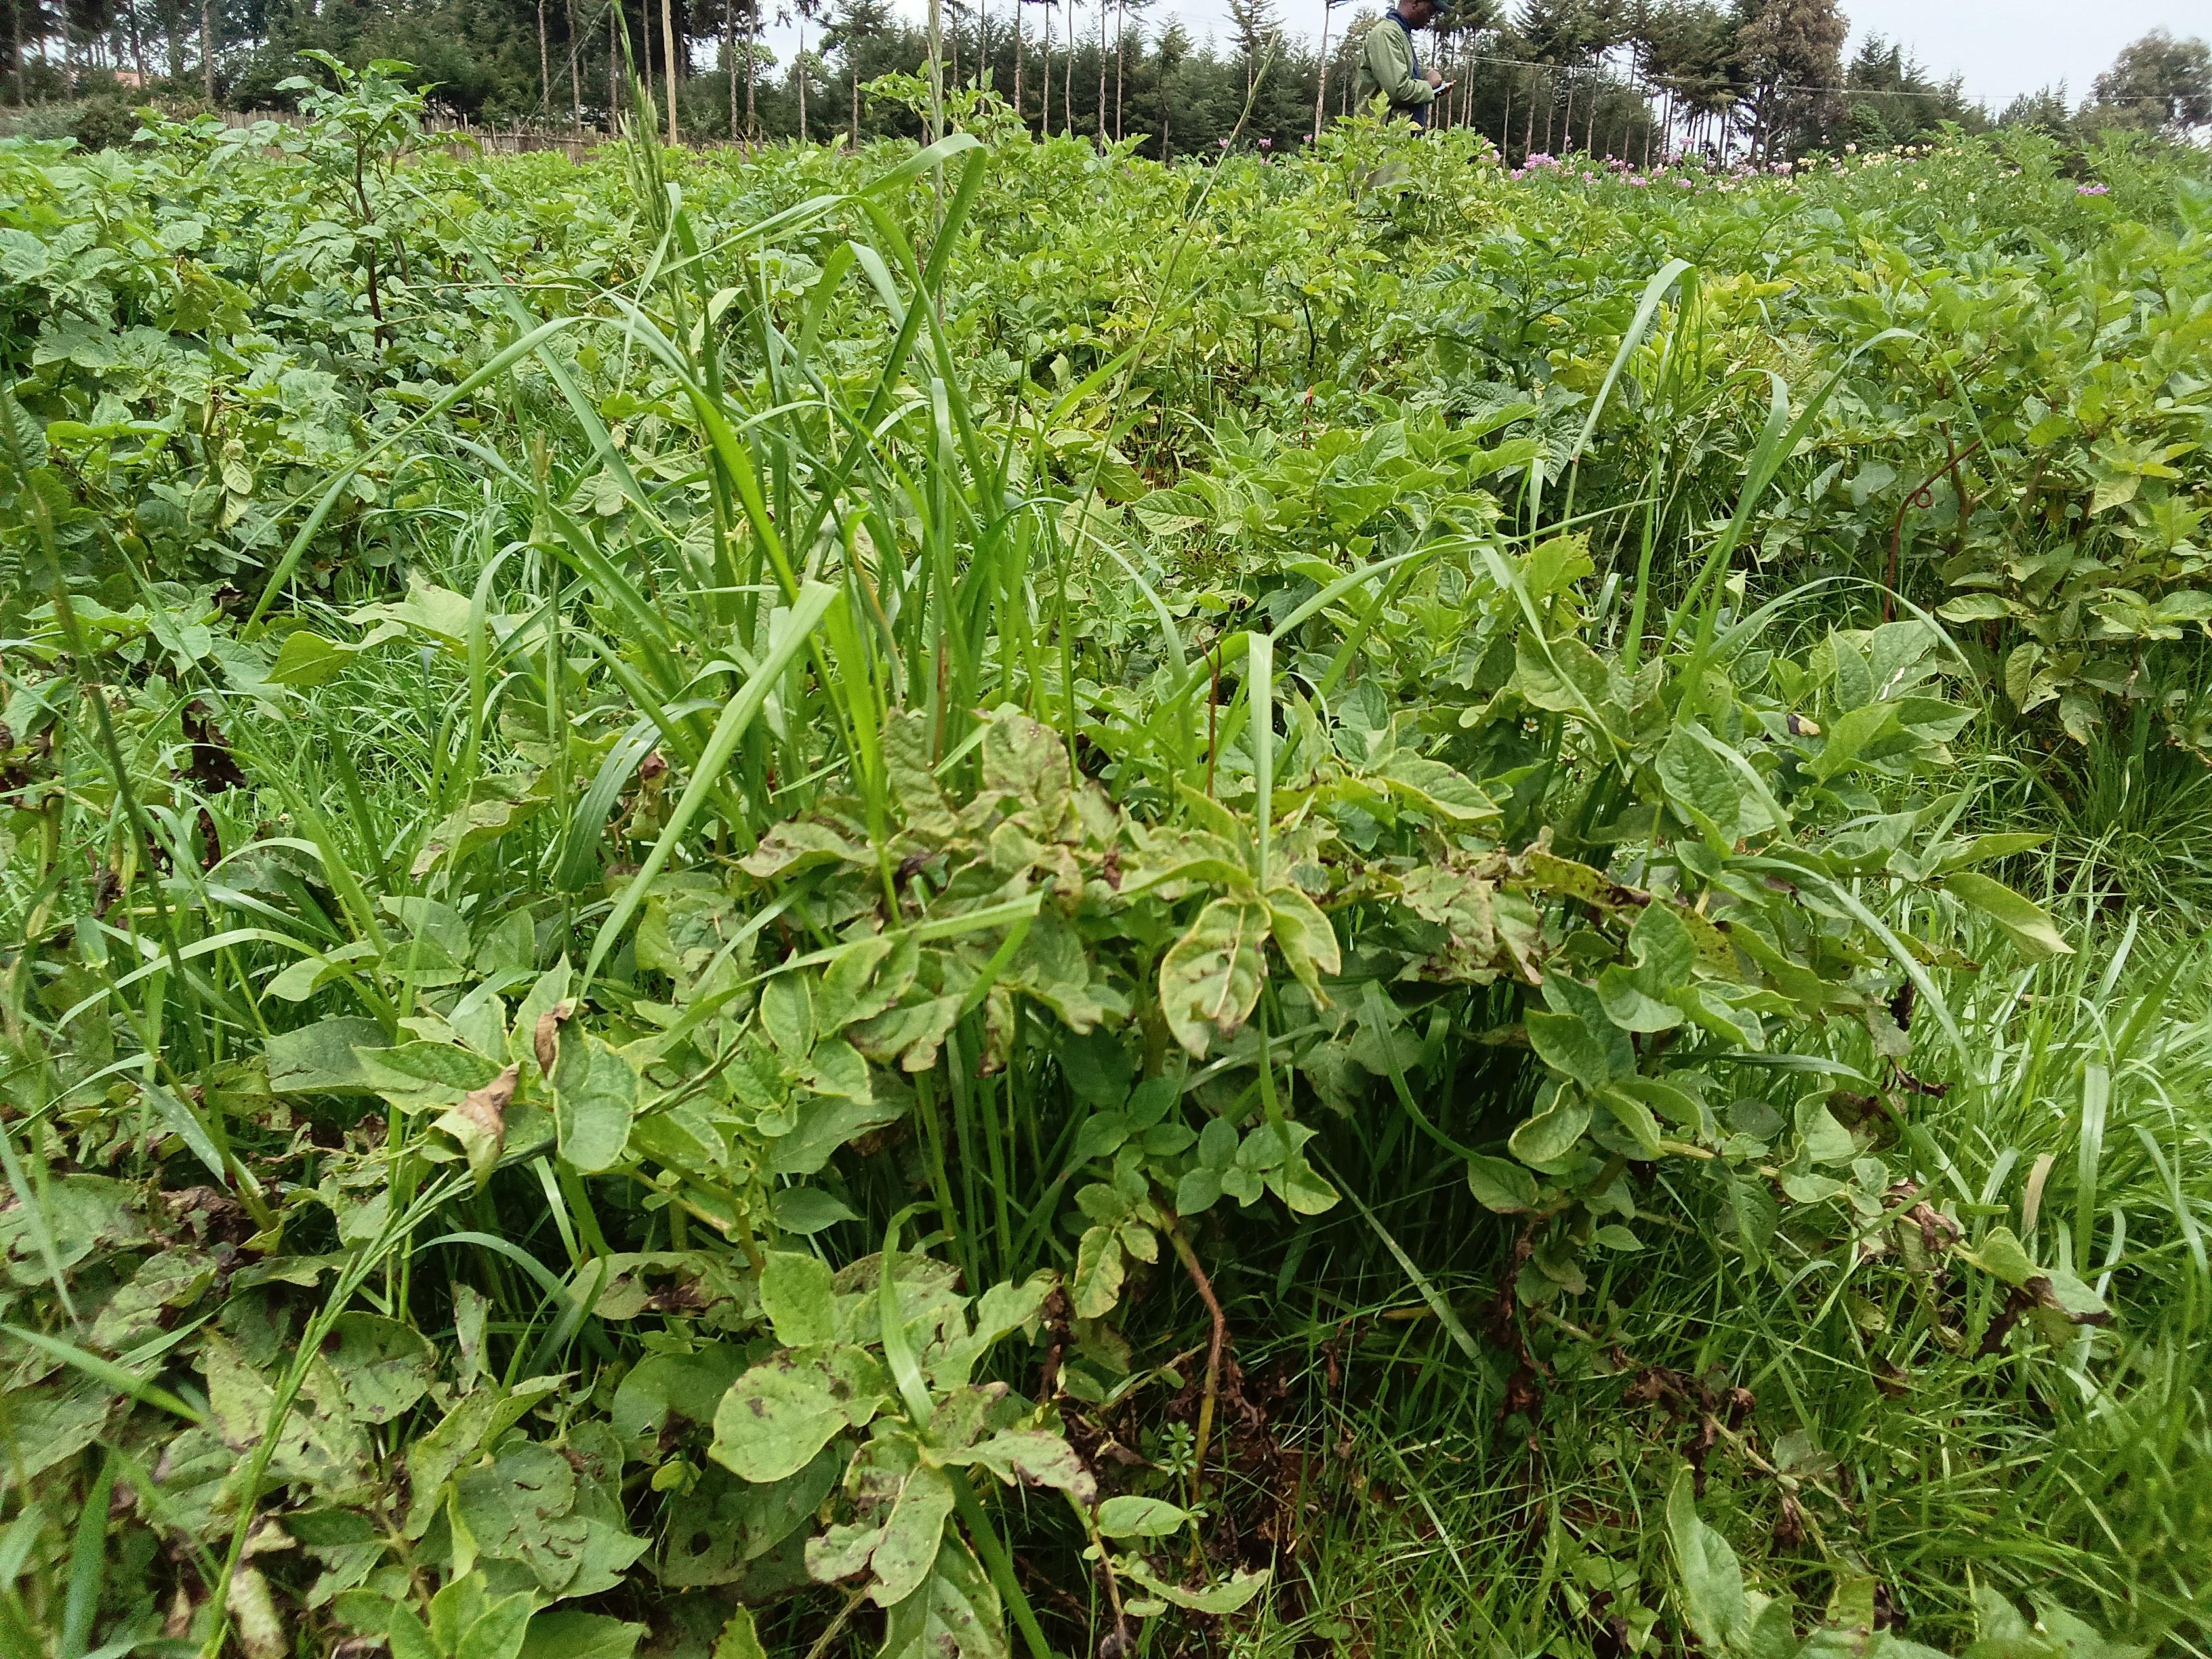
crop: potato
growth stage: harvest maturity
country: Kenya
